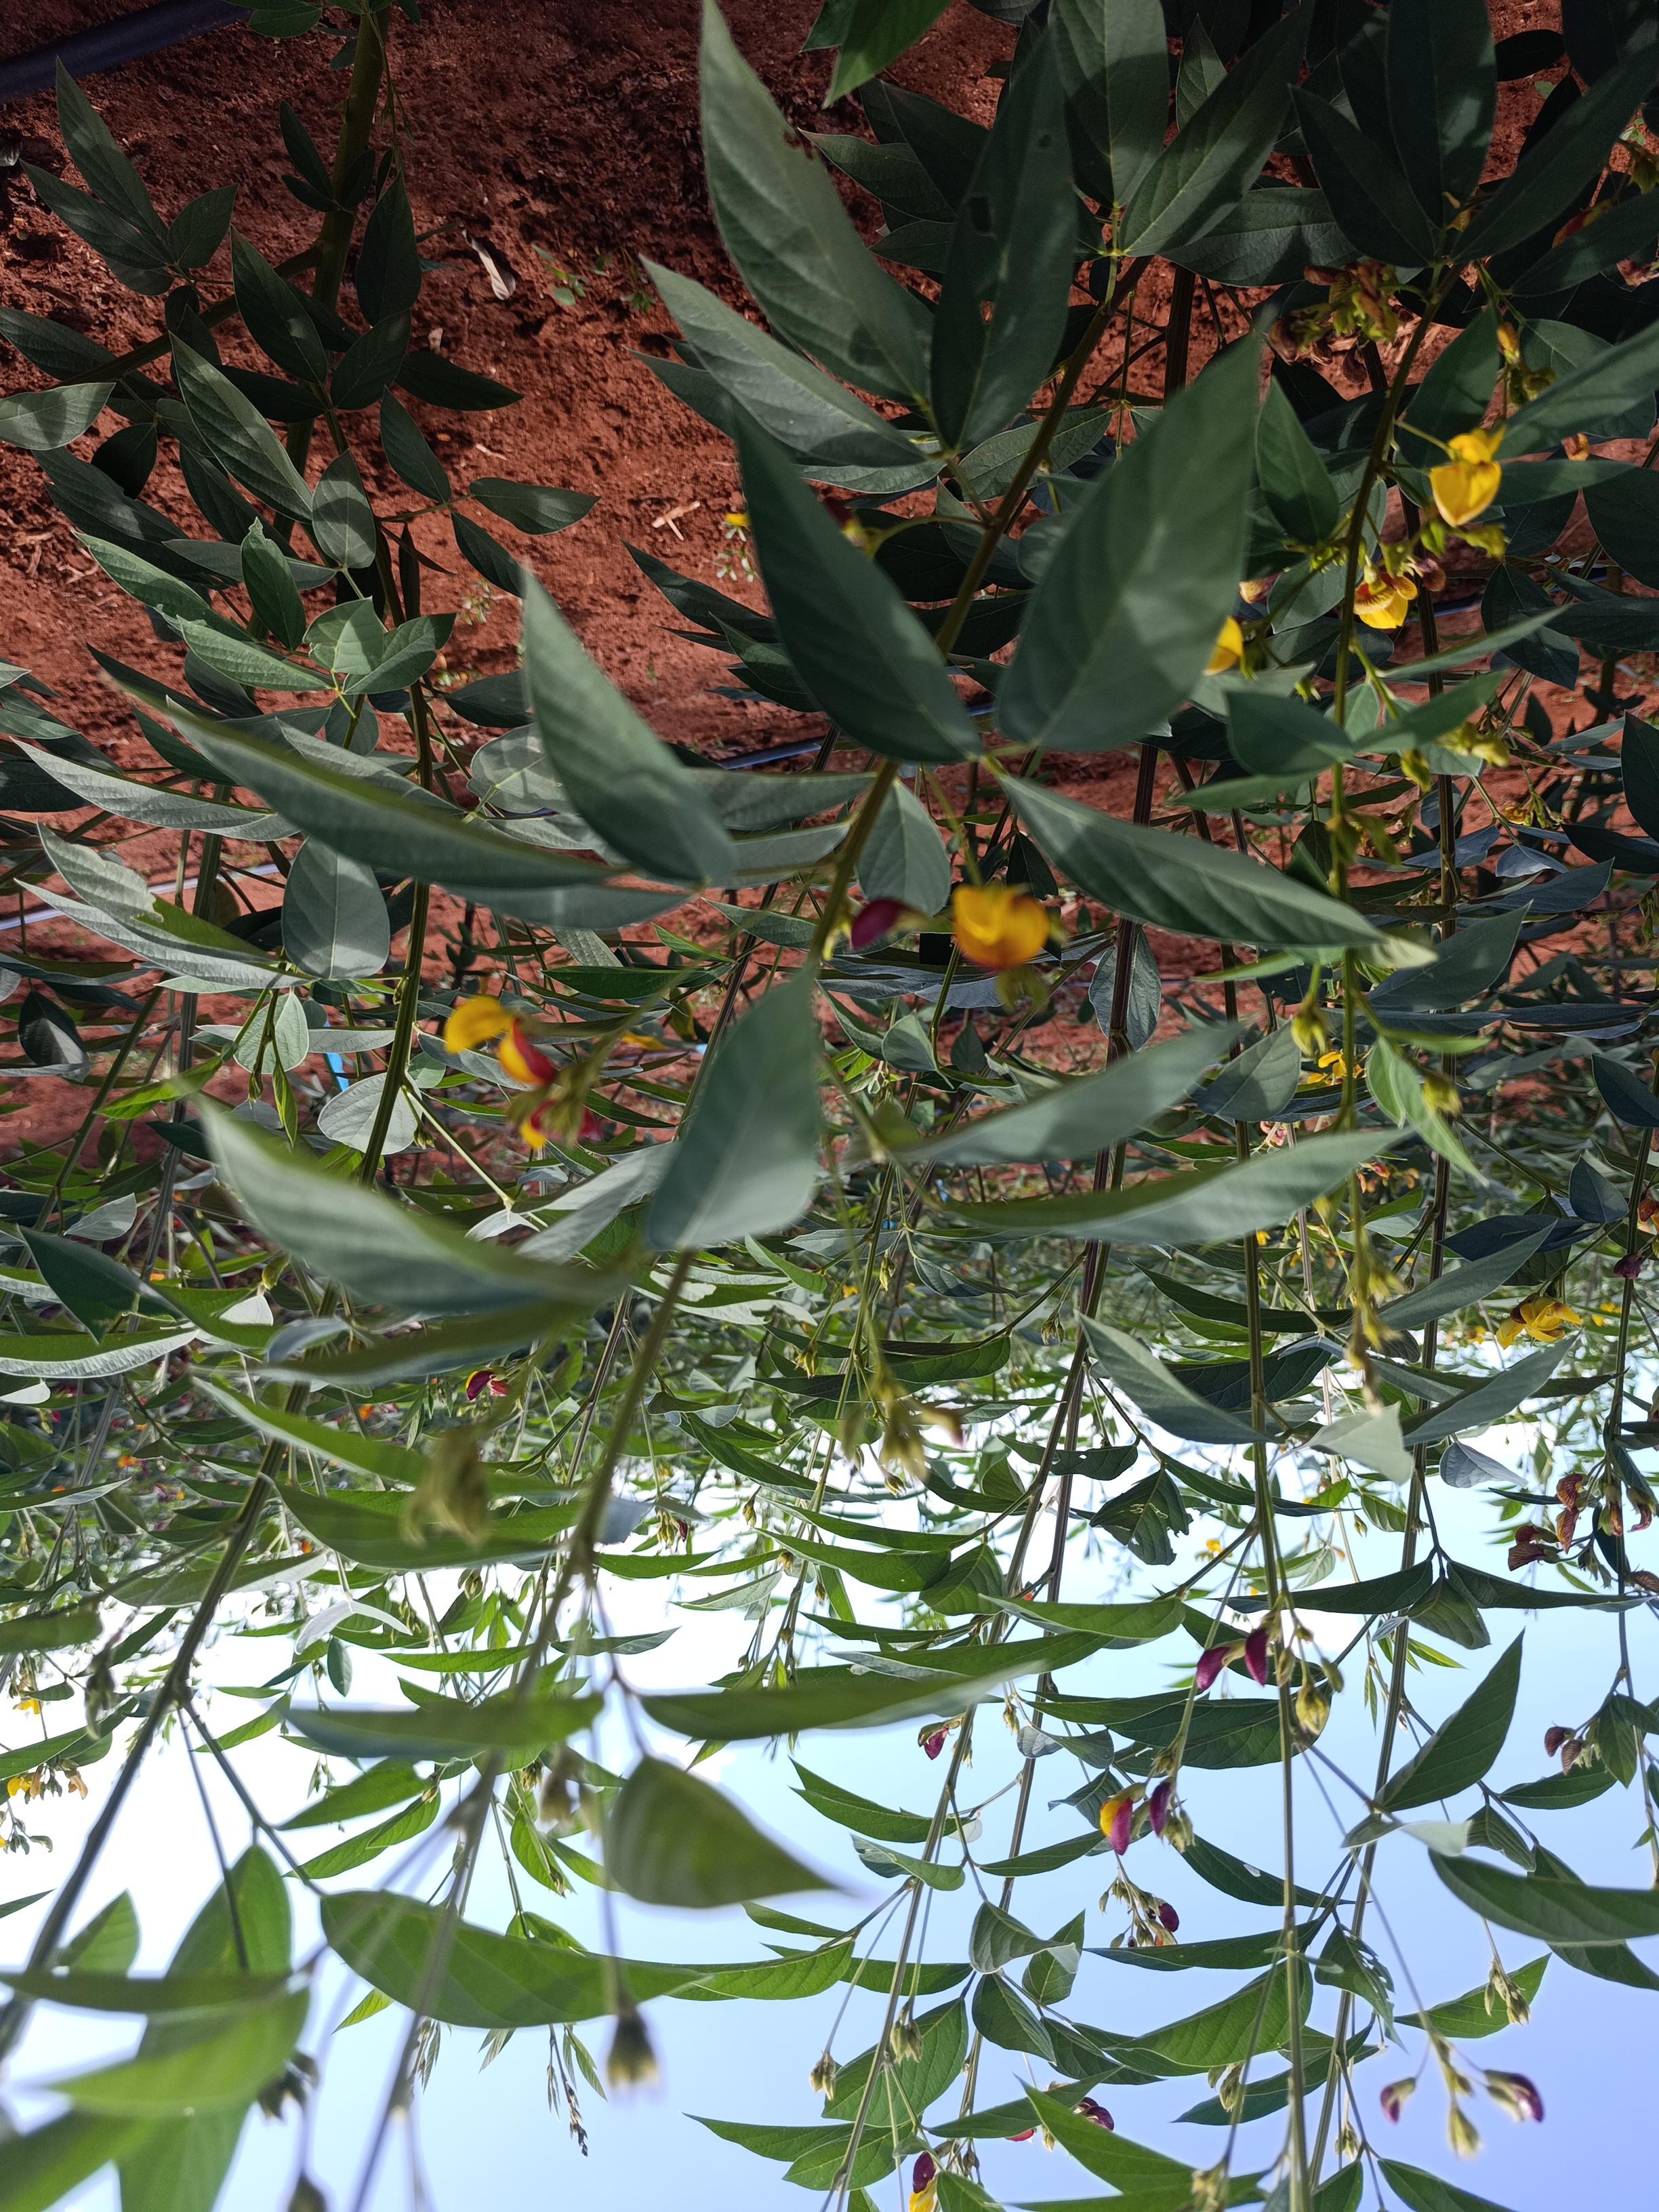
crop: pigeonpea
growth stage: flowering
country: Kenya
